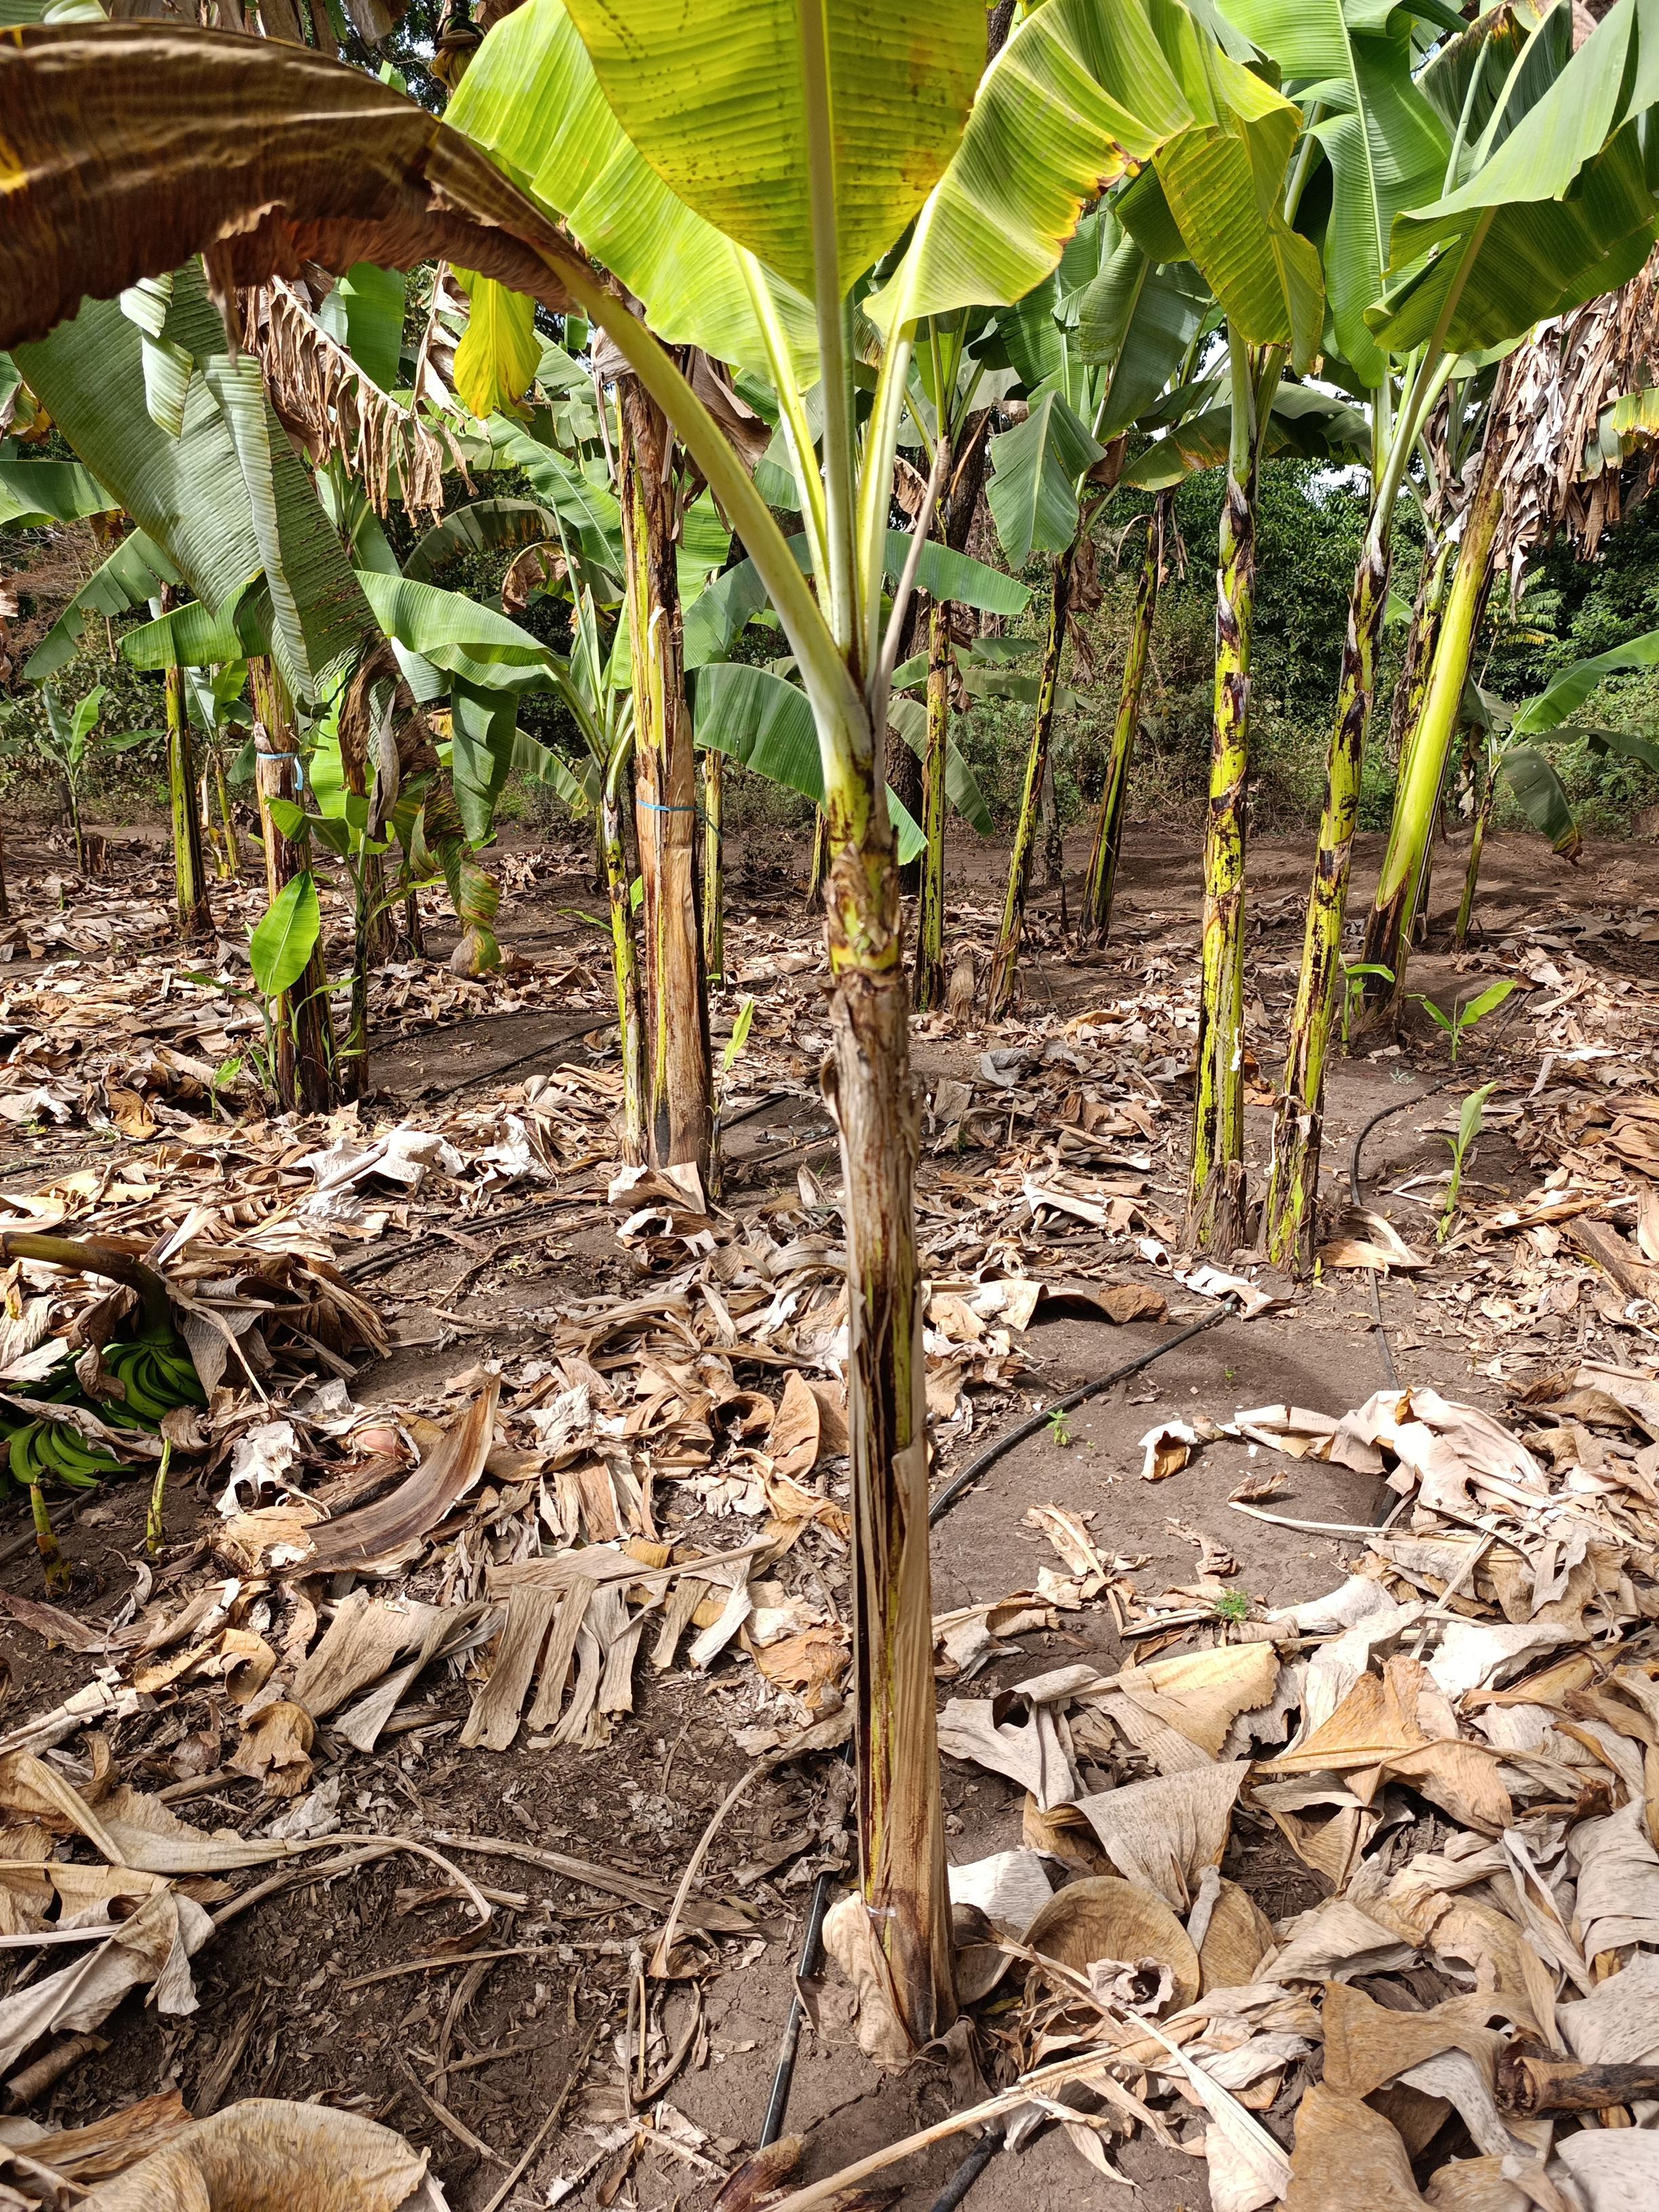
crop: banana
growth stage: vegetative
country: Tanzania
